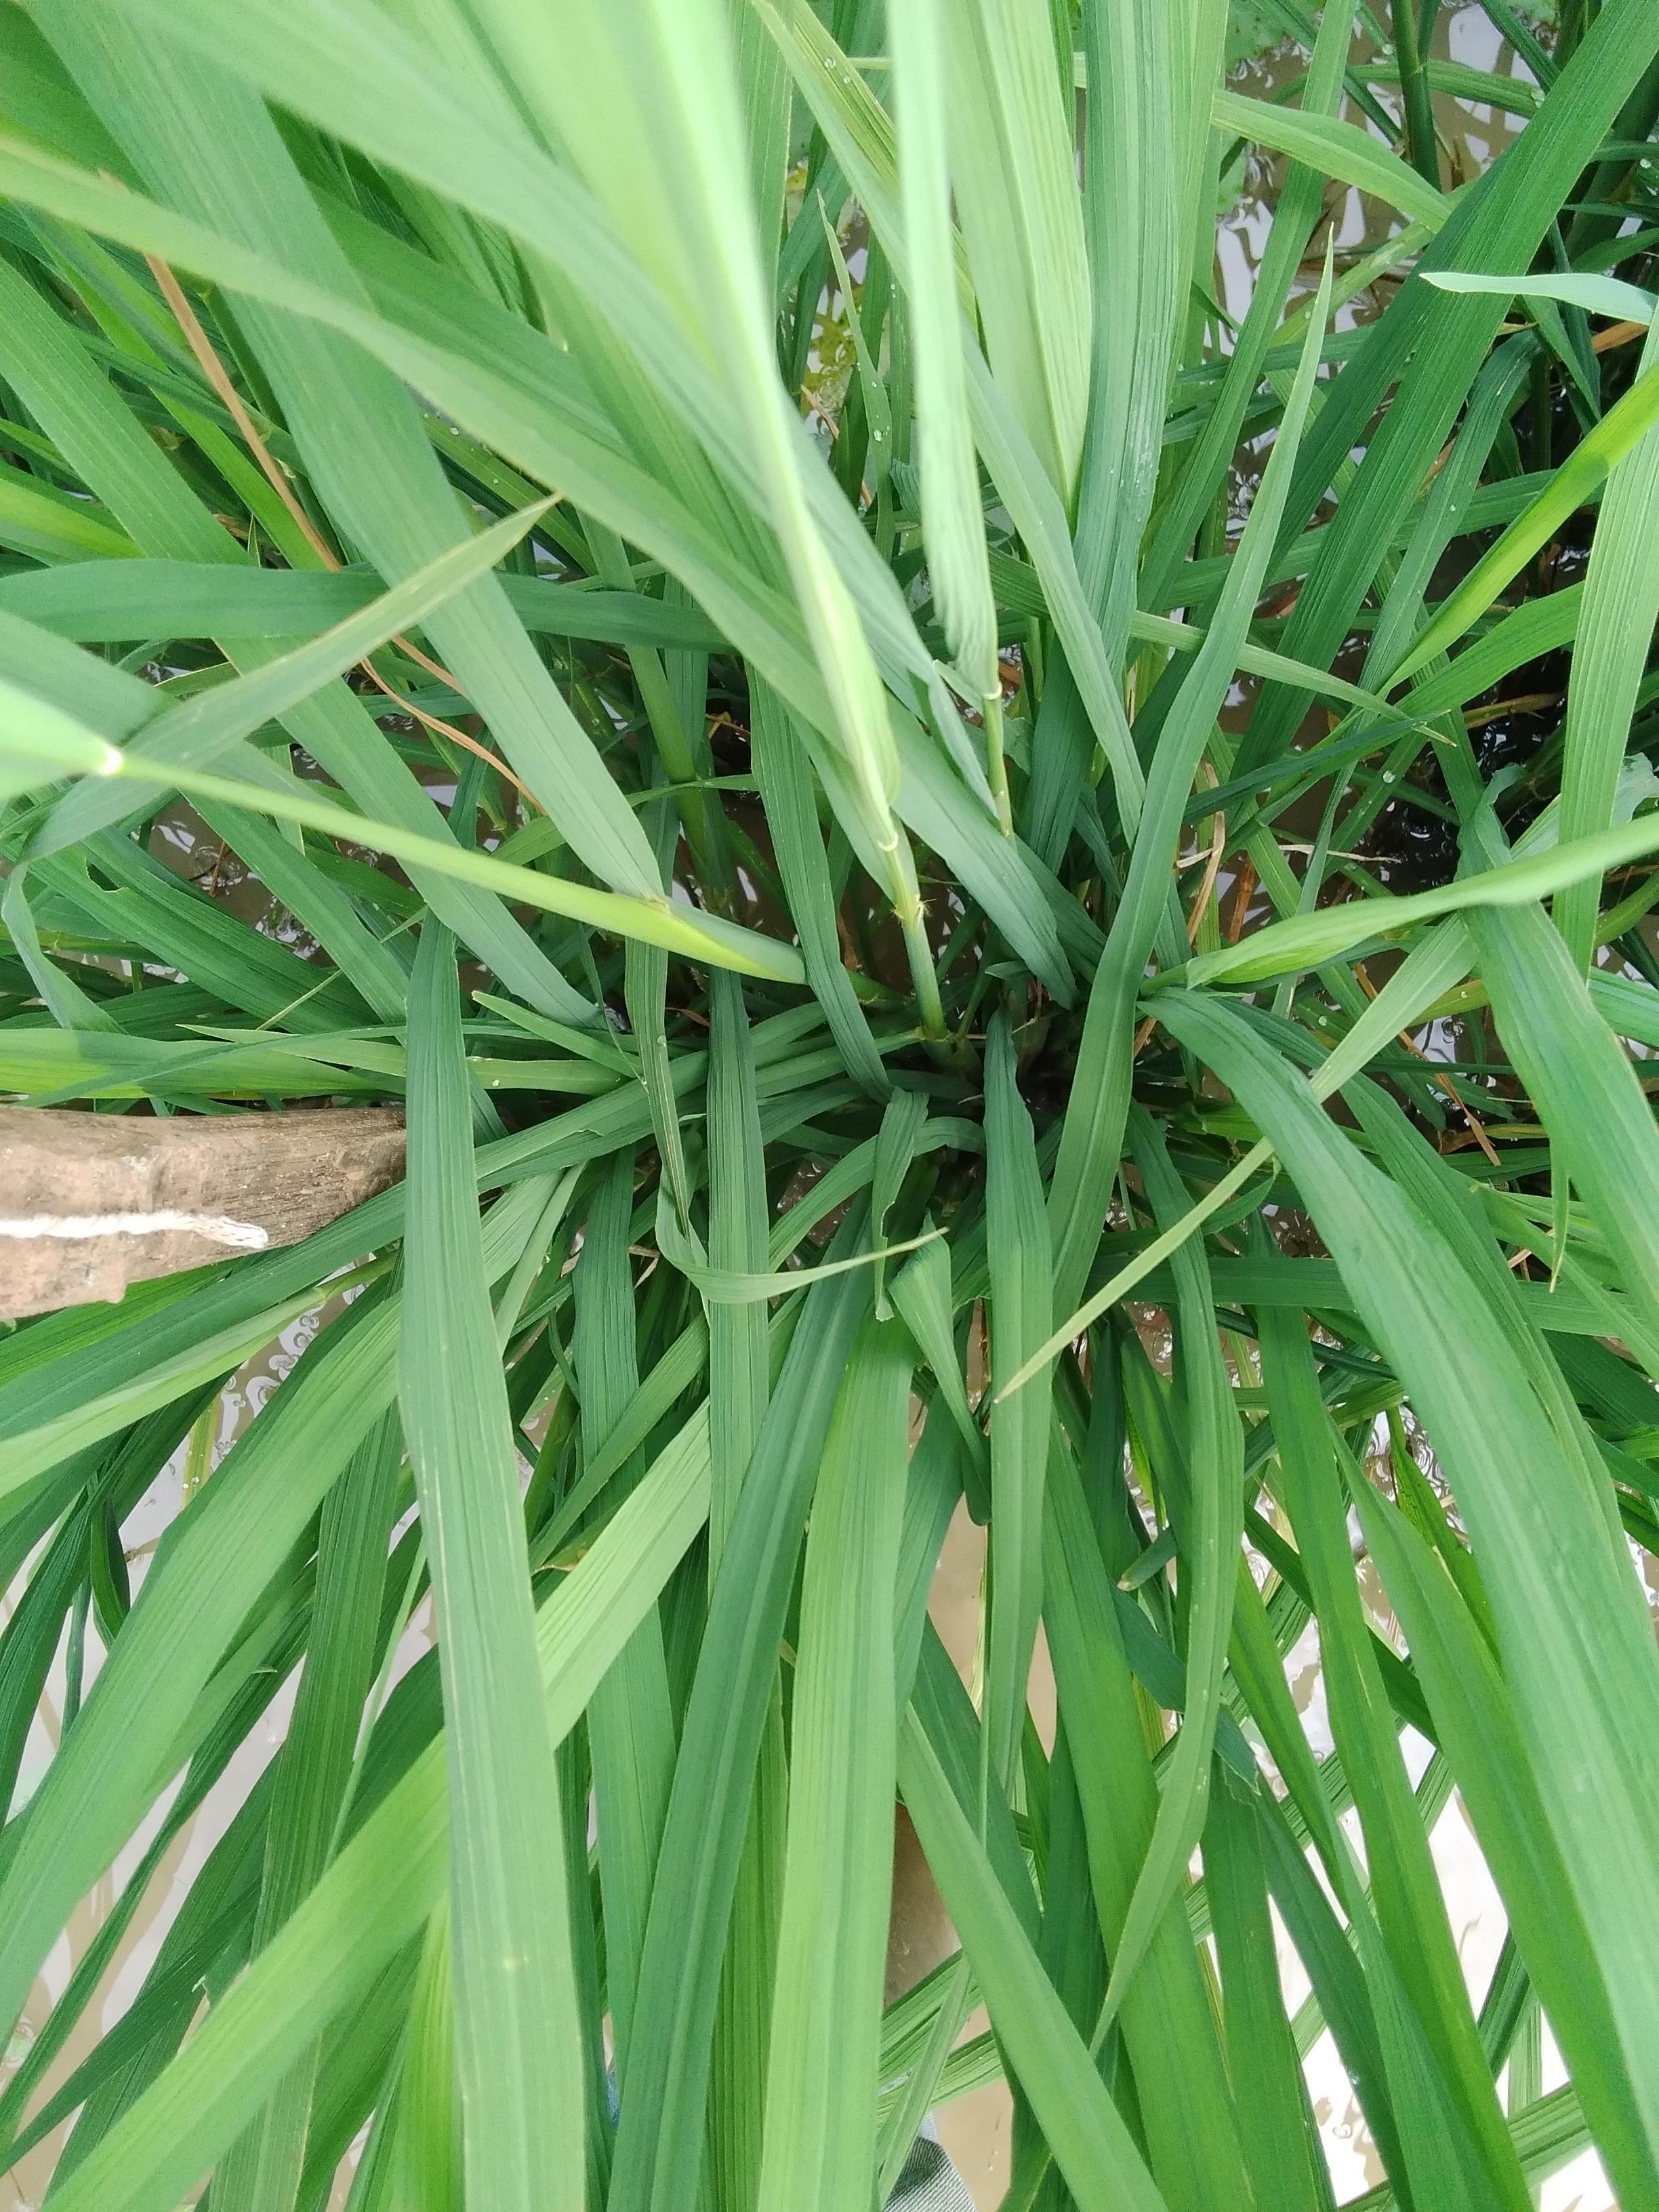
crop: rice
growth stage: booting
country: Nigeria
